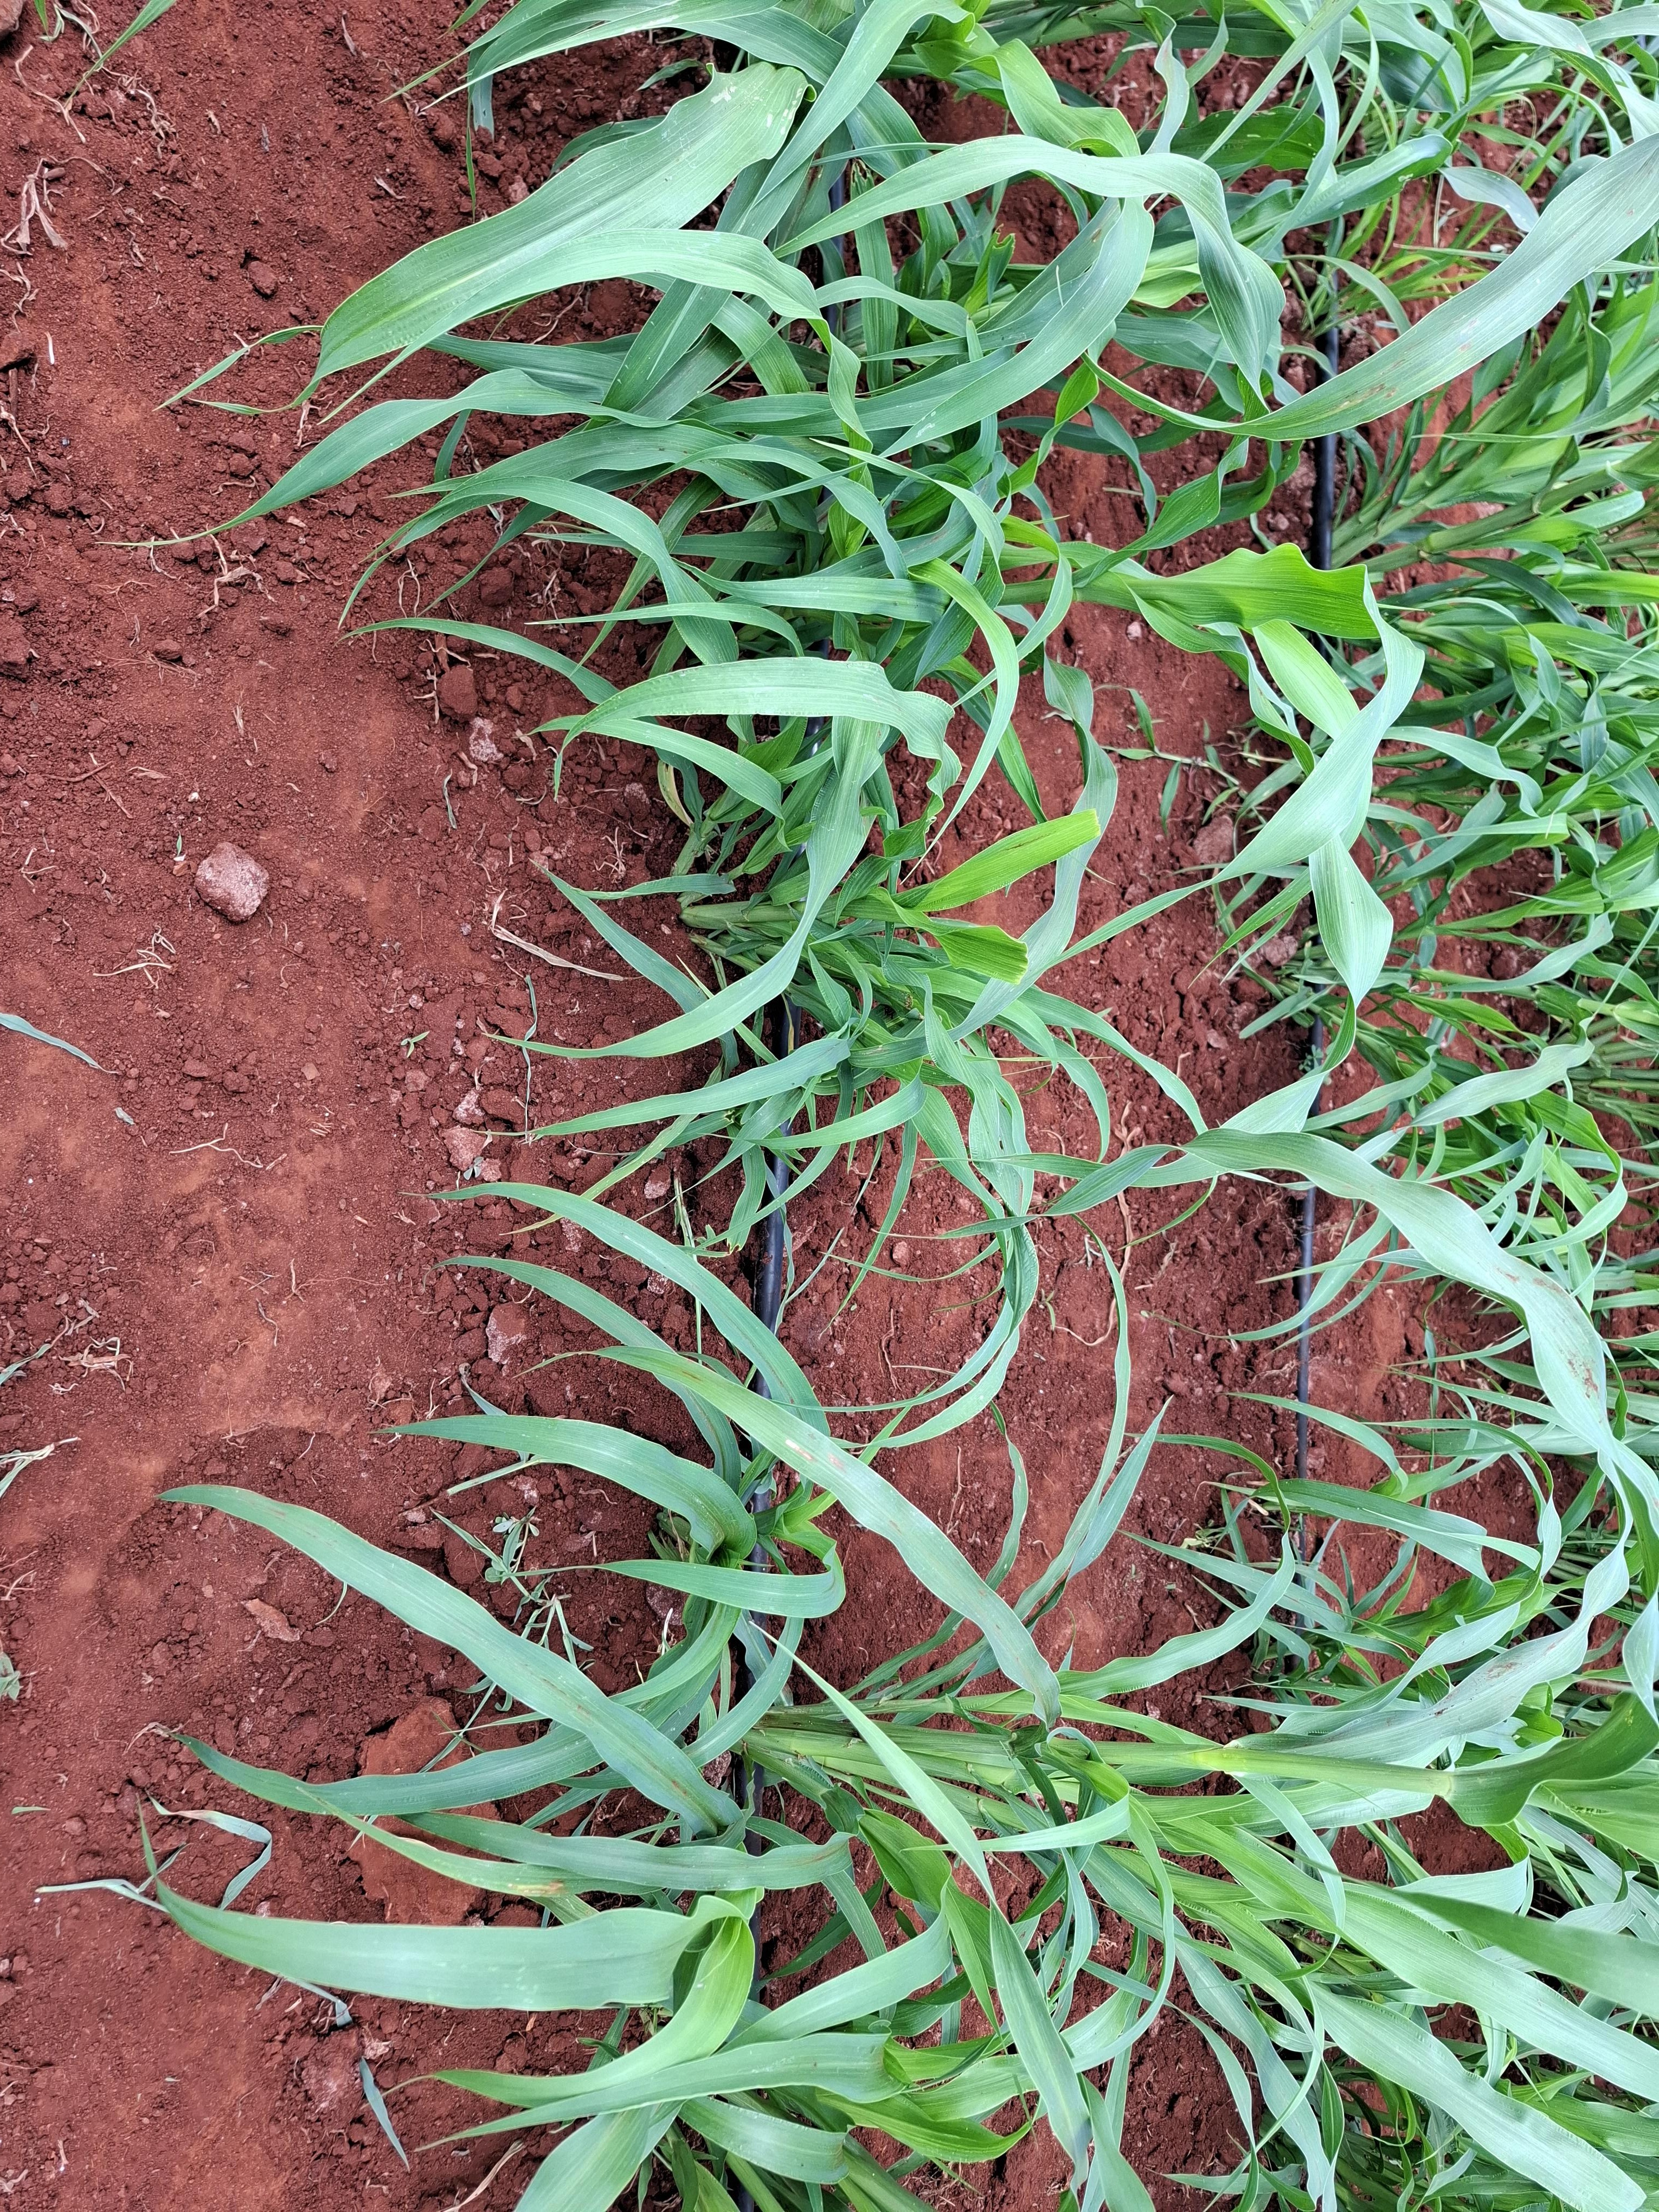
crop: pearl millet
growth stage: elongation stem
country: Kenya
